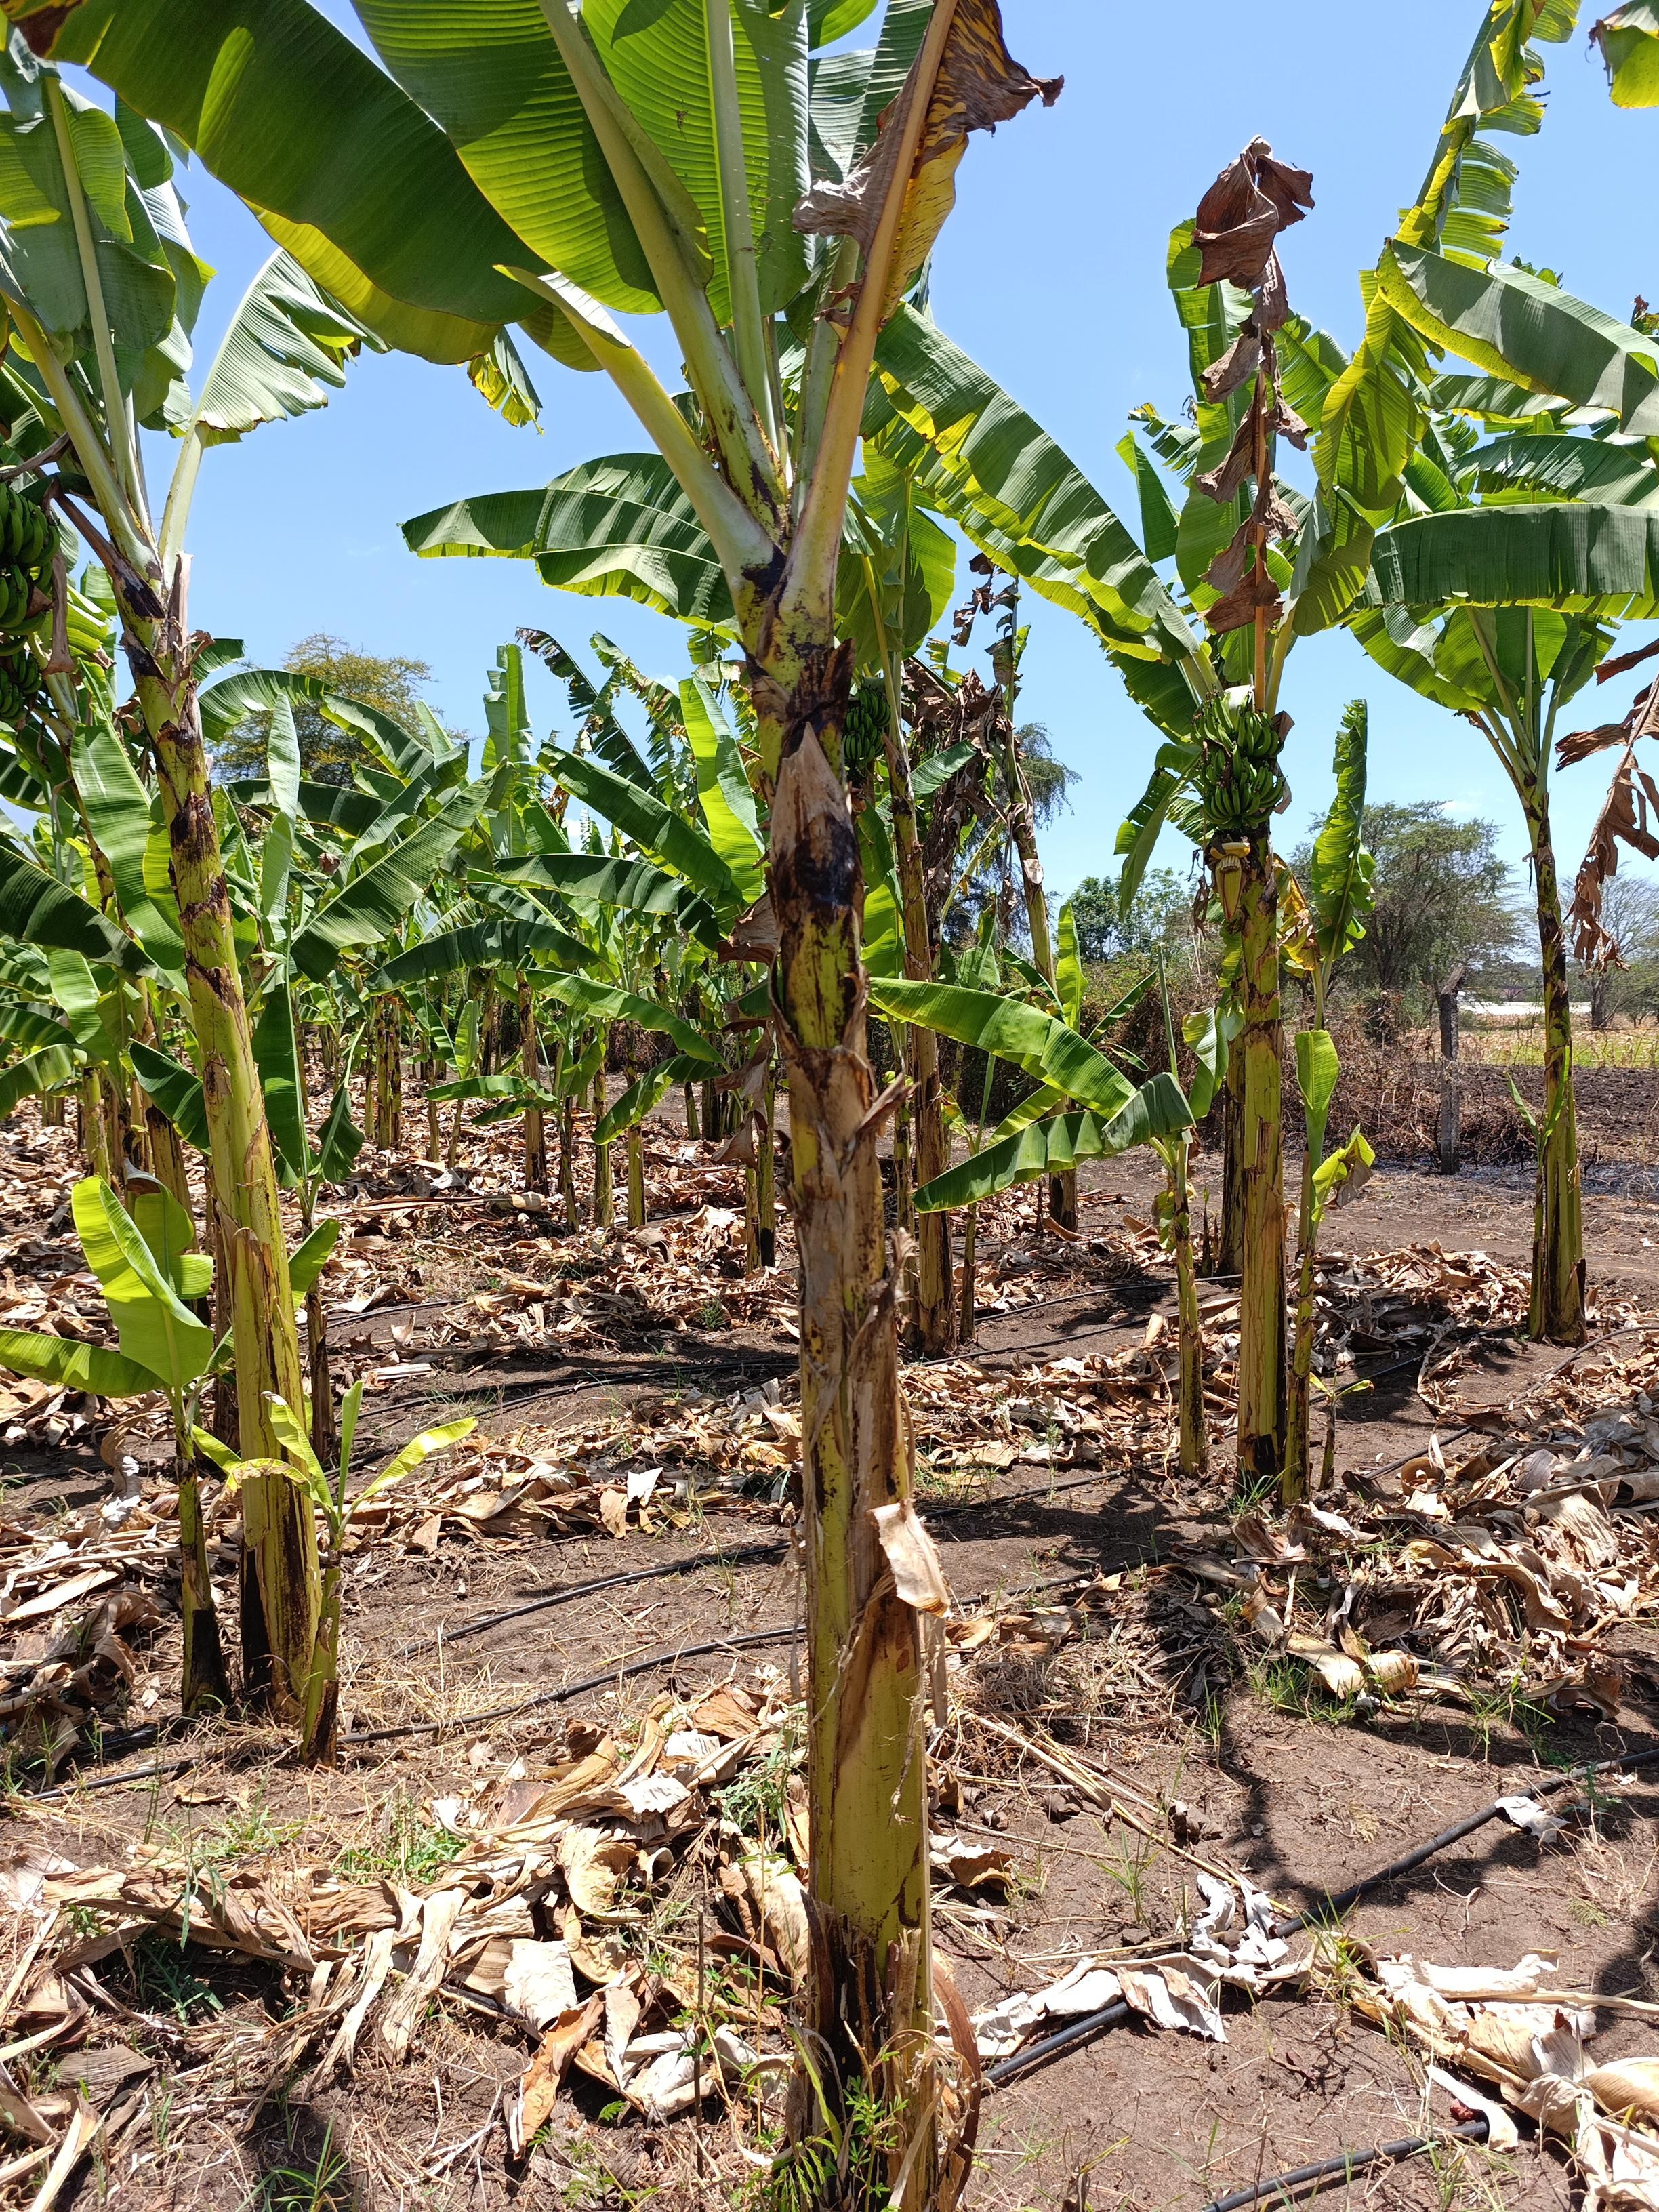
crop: banana
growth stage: vegetative
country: Tanzania
